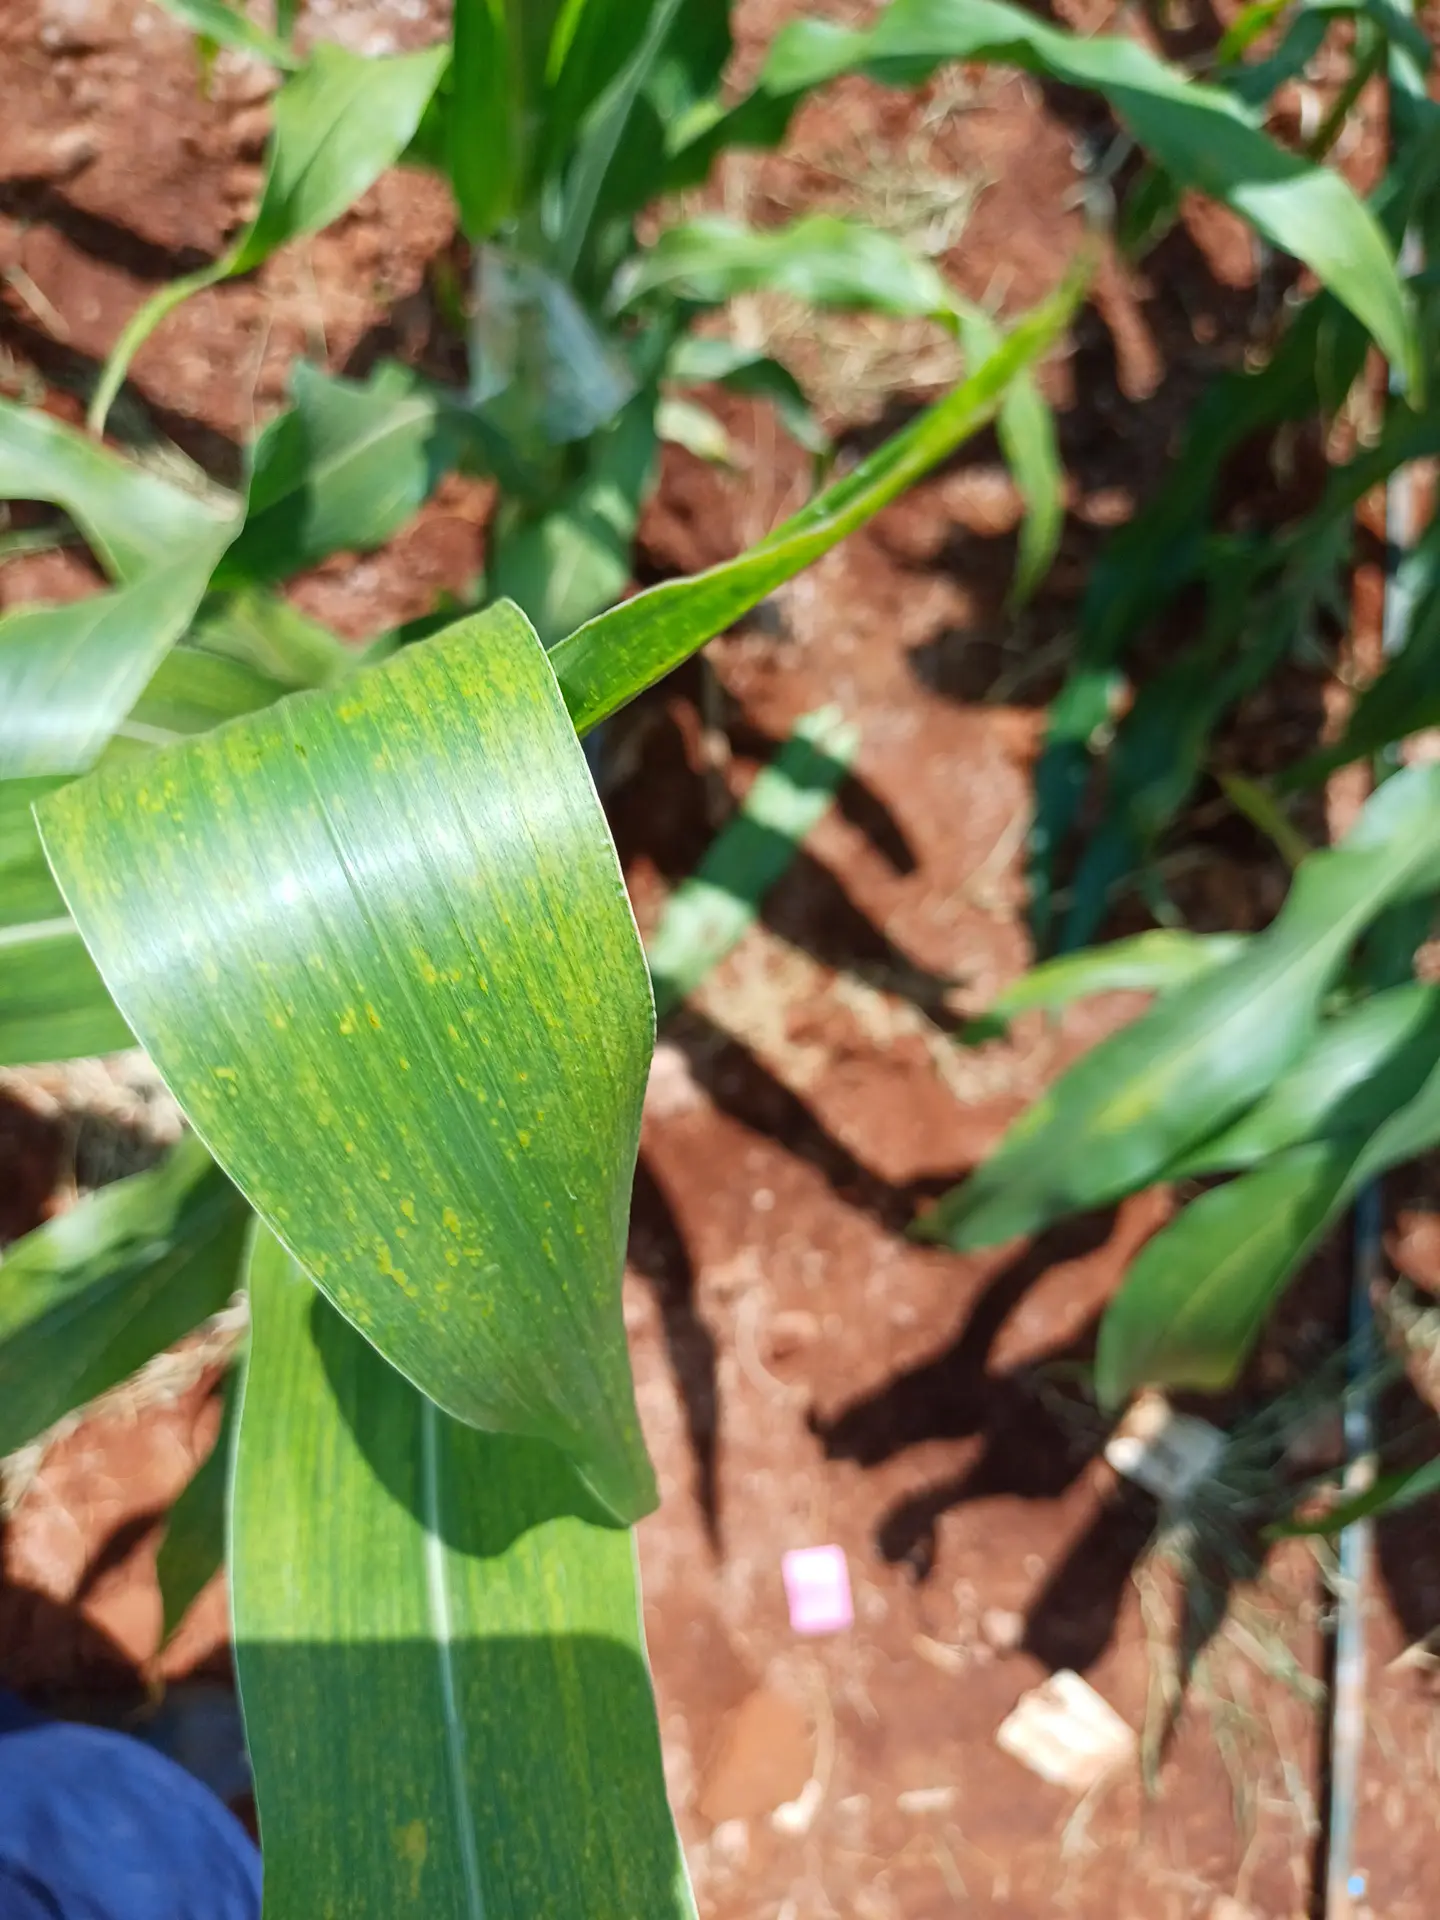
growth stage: vegetative
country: Kenya
